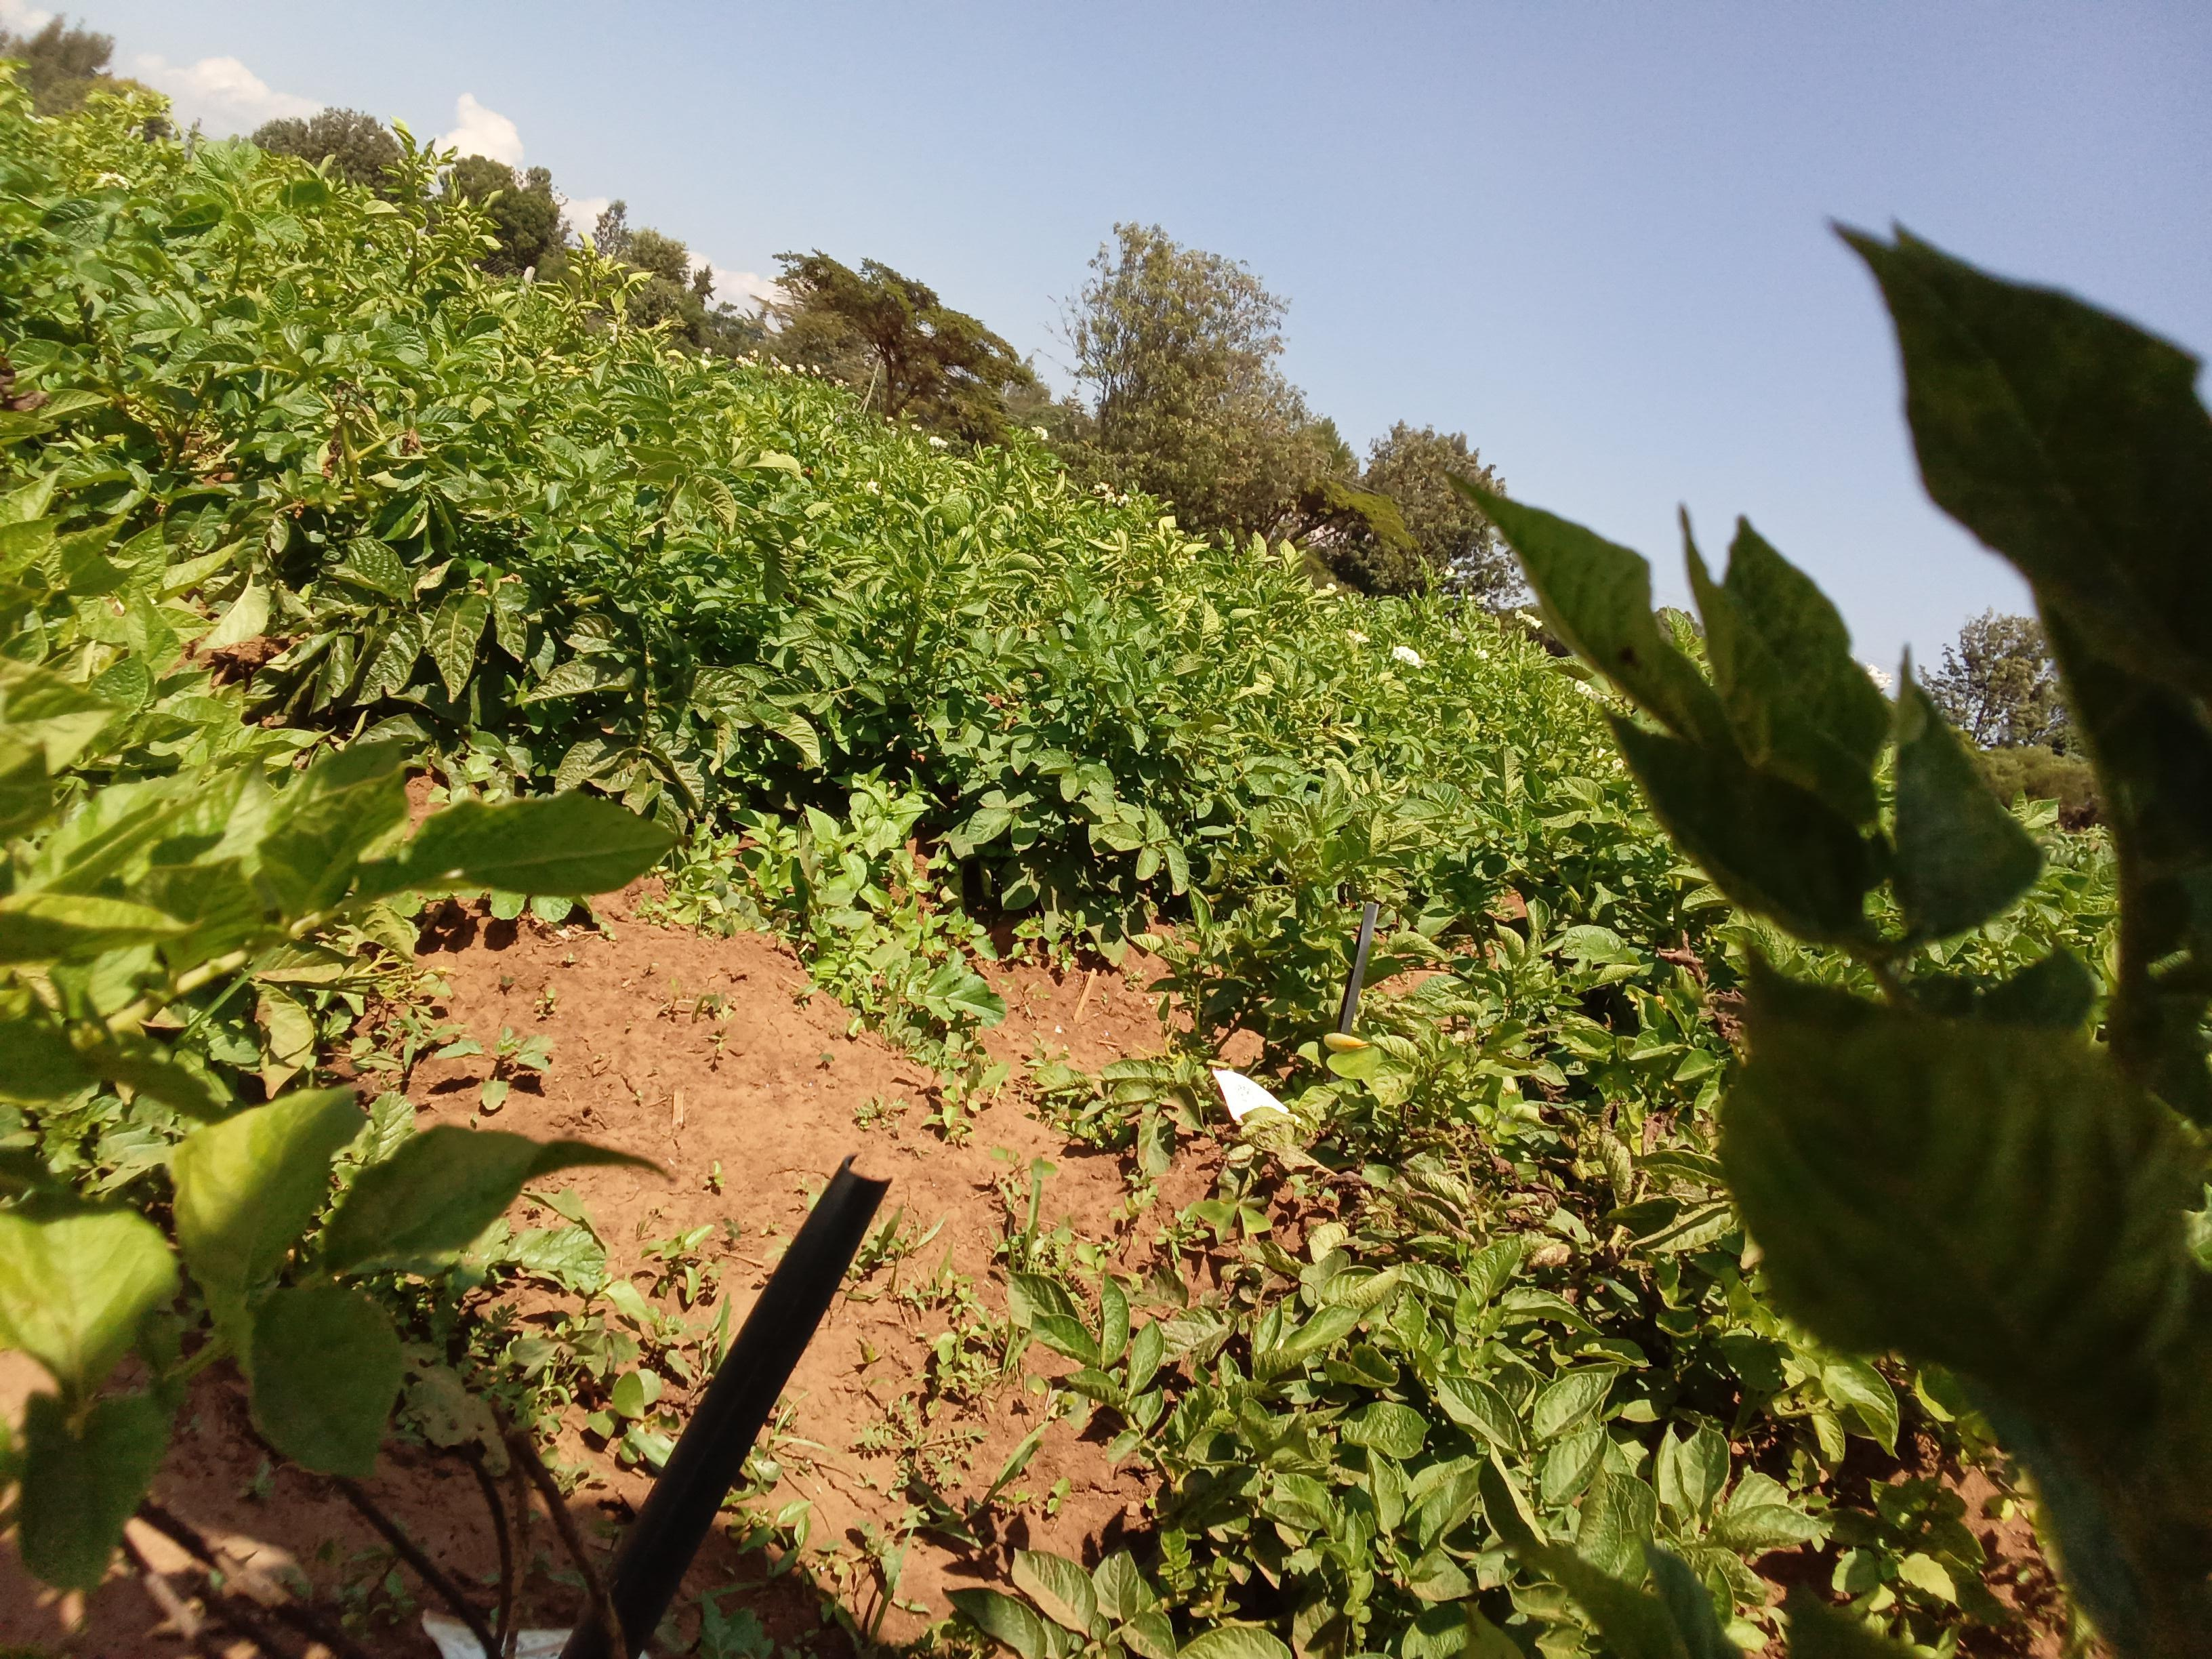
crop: potato
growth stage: vegetative
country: Kenya
